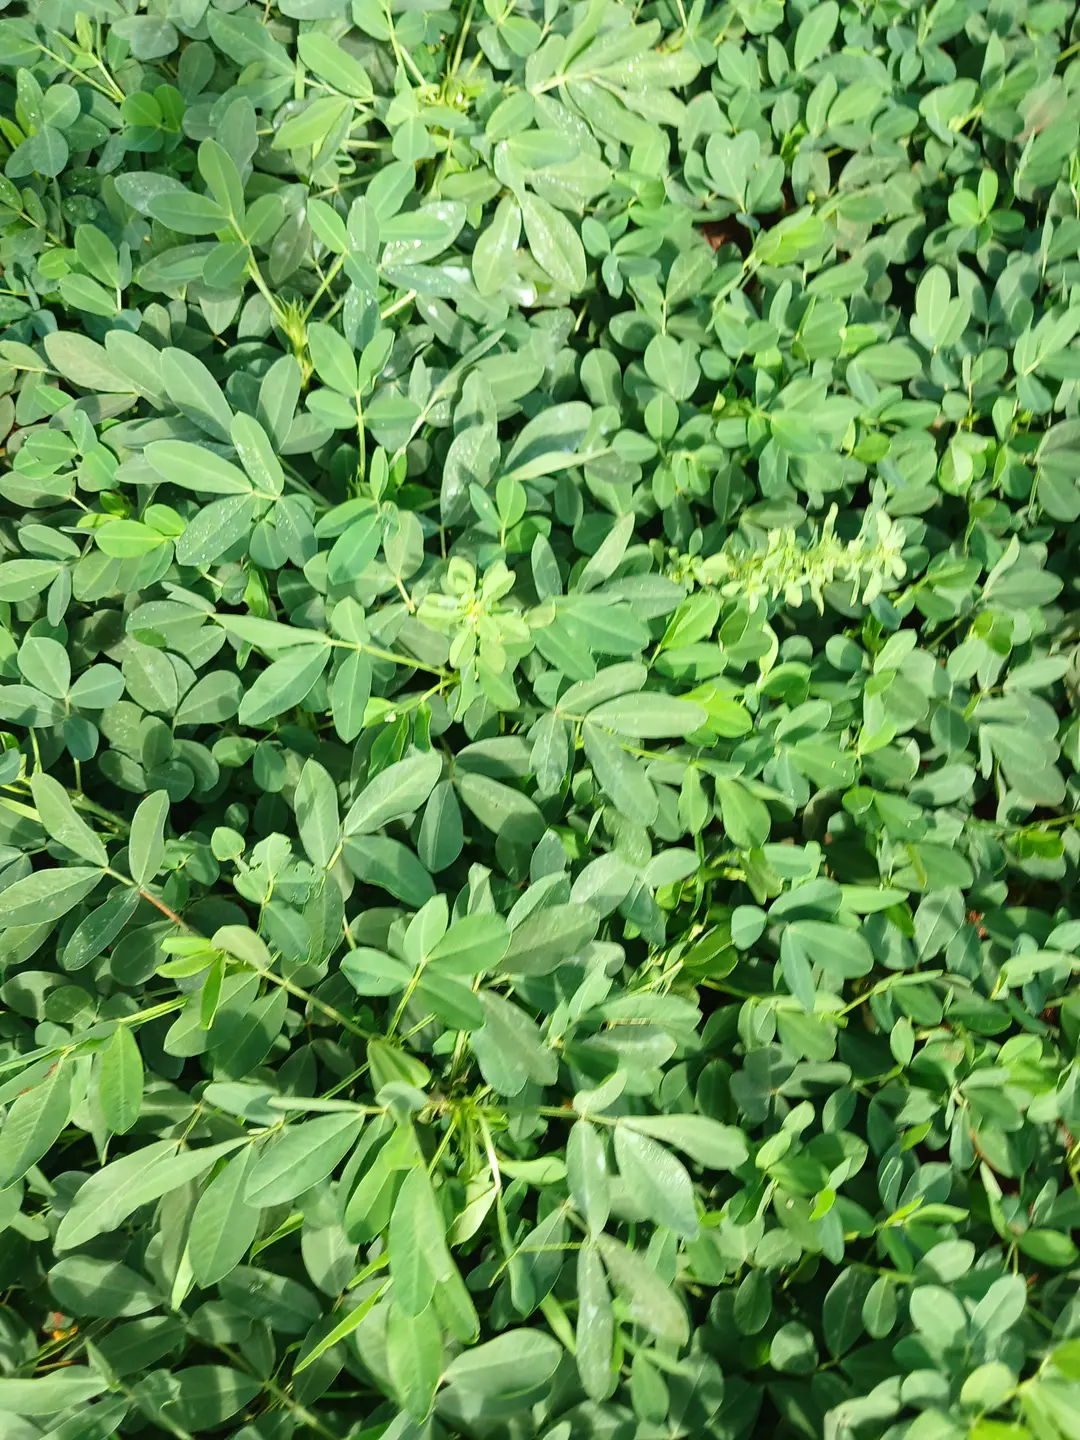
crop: groundnut
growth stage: flowering
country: Kenya
